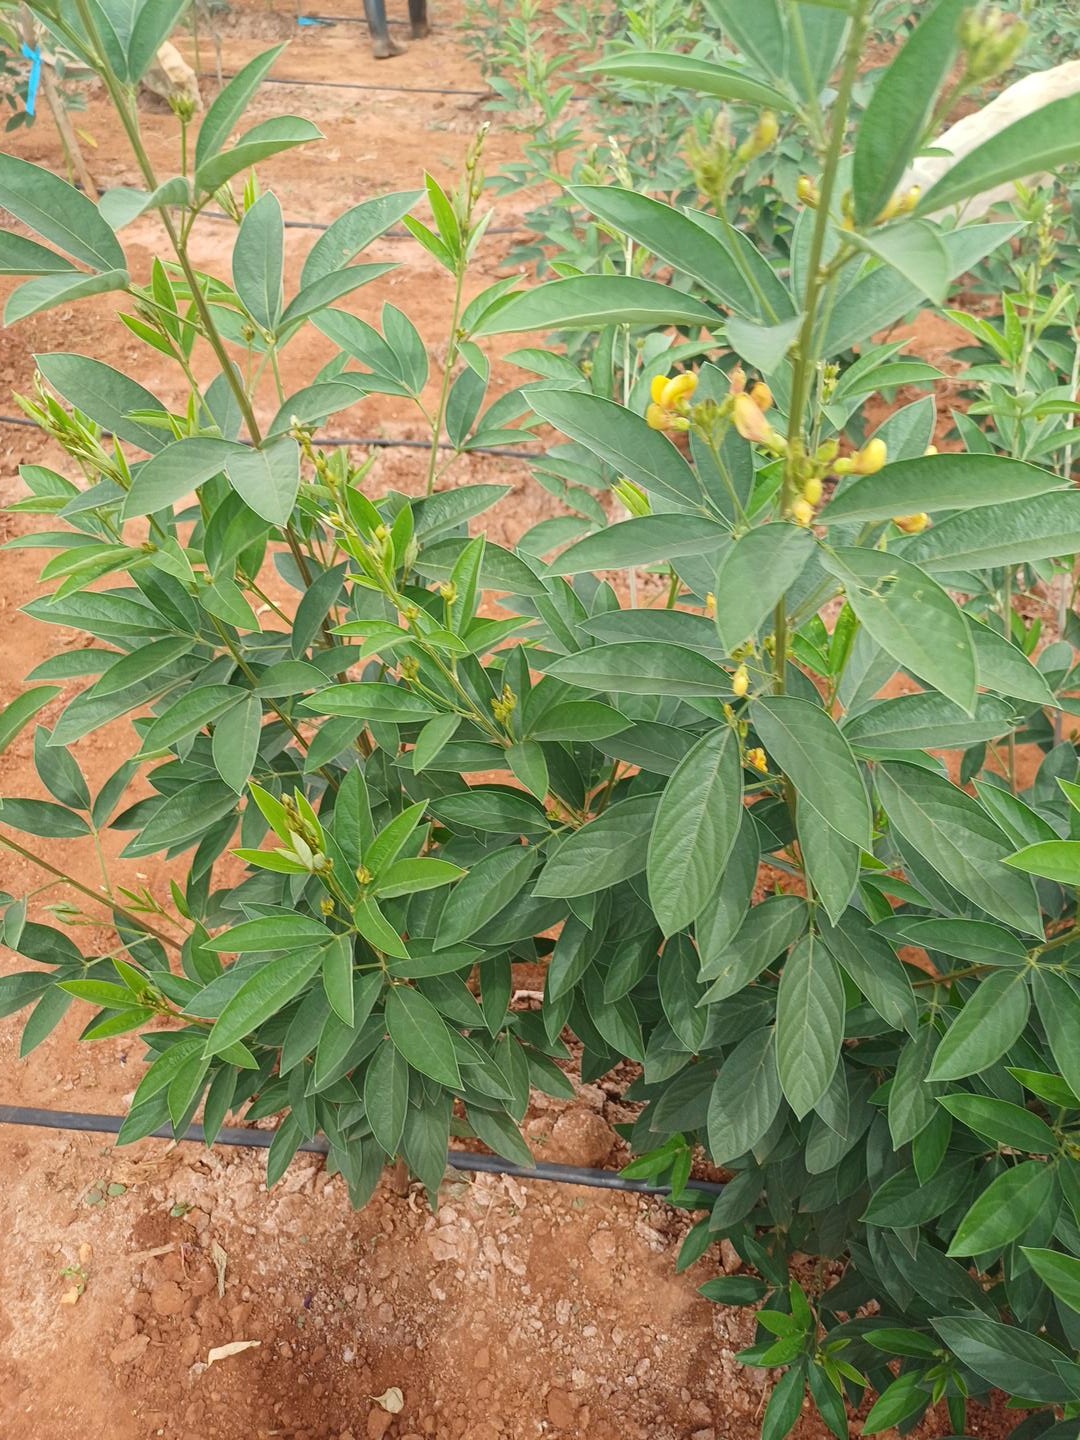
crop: pigeonpea
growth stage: flowering
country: Kenya
